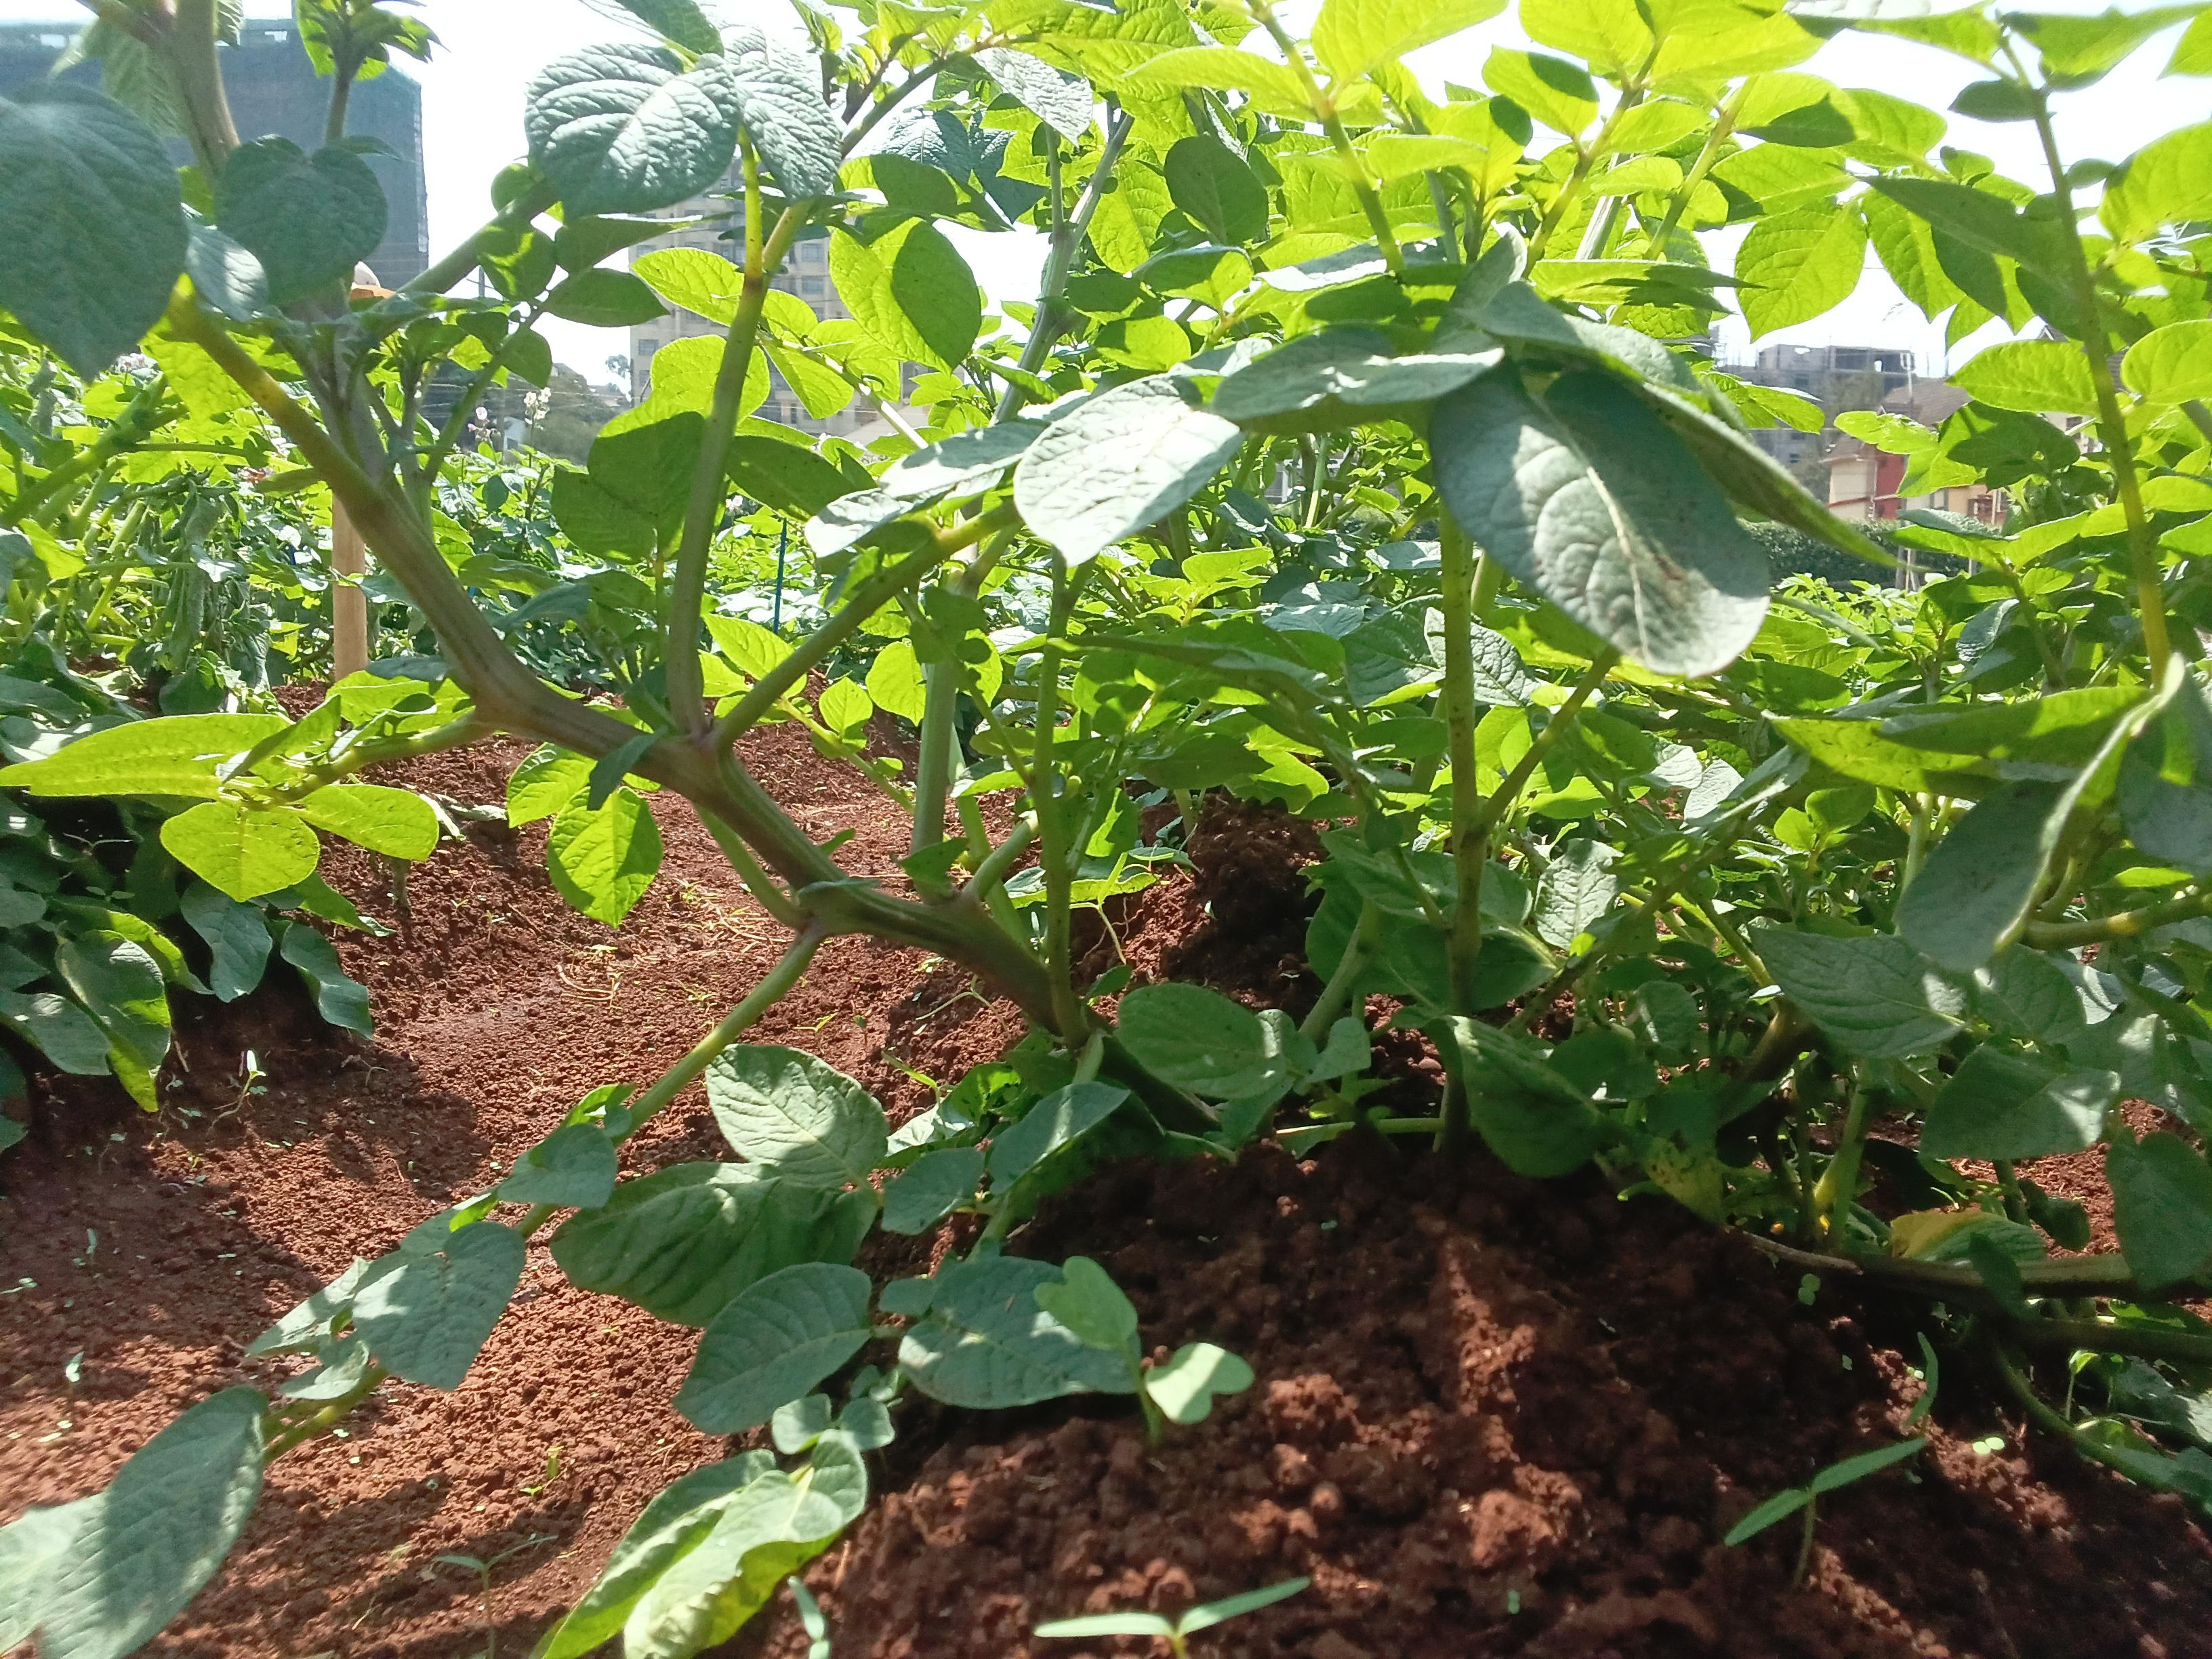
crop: potato
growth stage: flowering
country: Kenya
